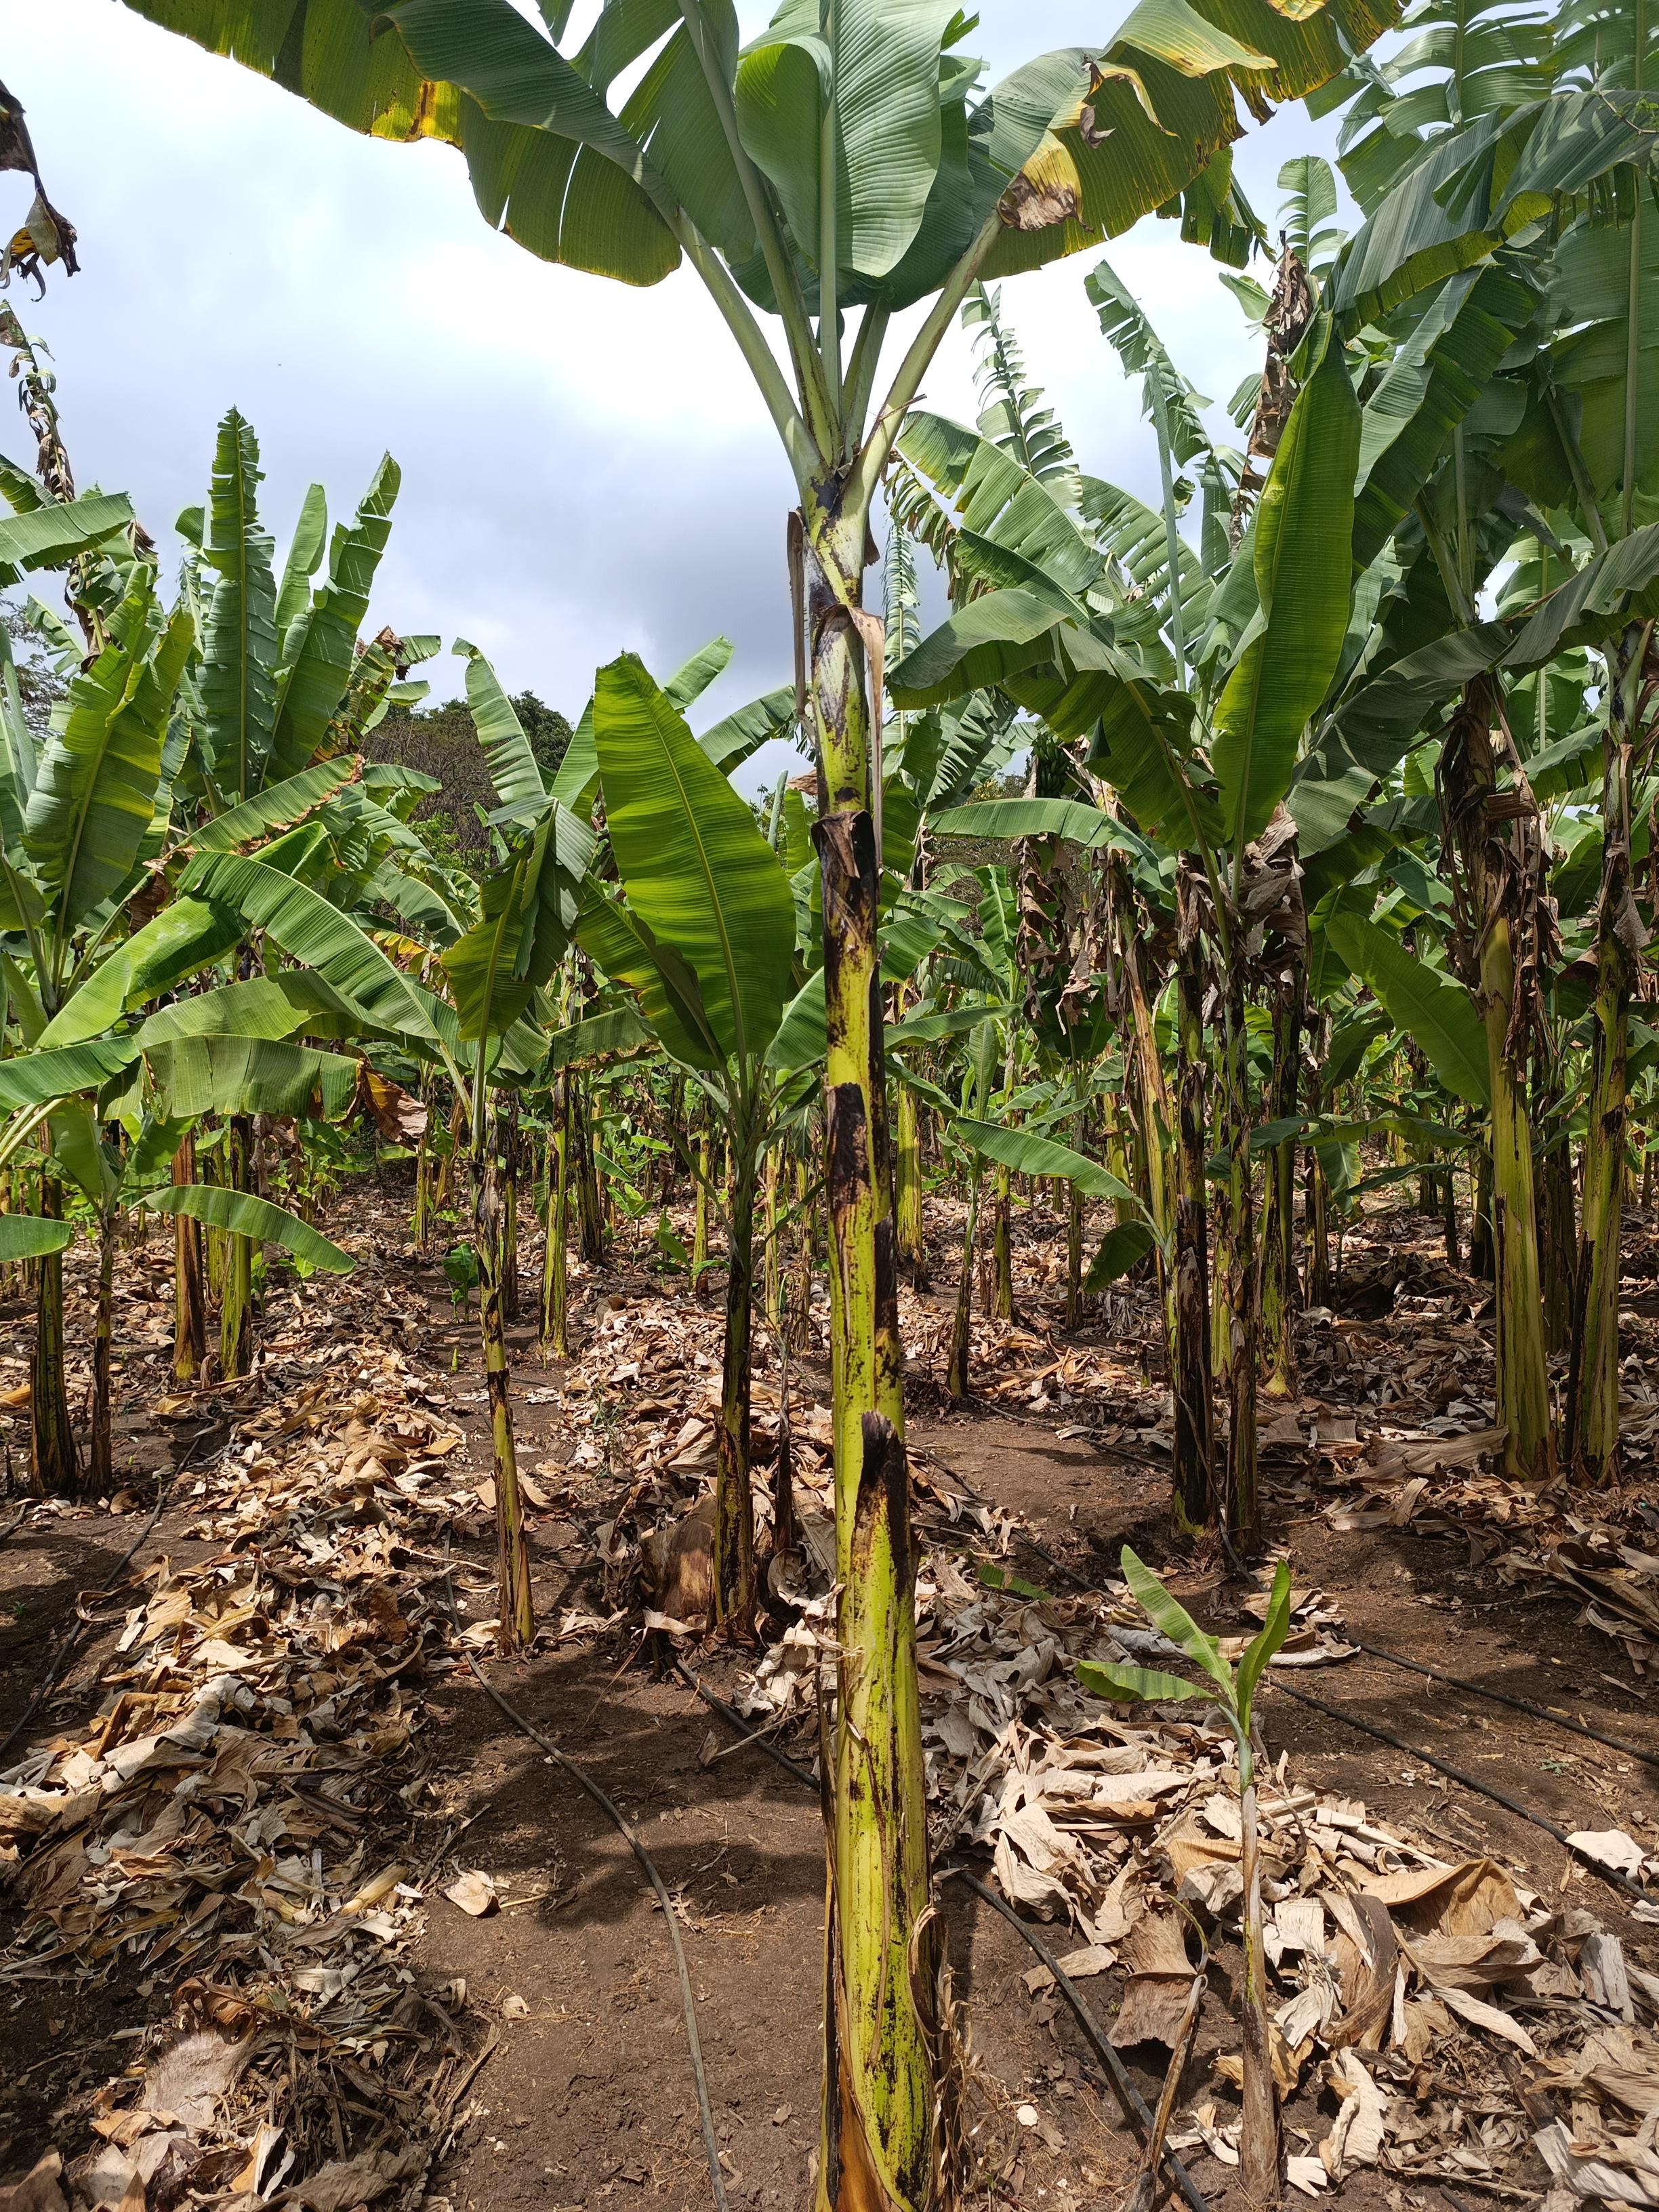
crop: banana
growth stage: vegetative
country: Tanzania
